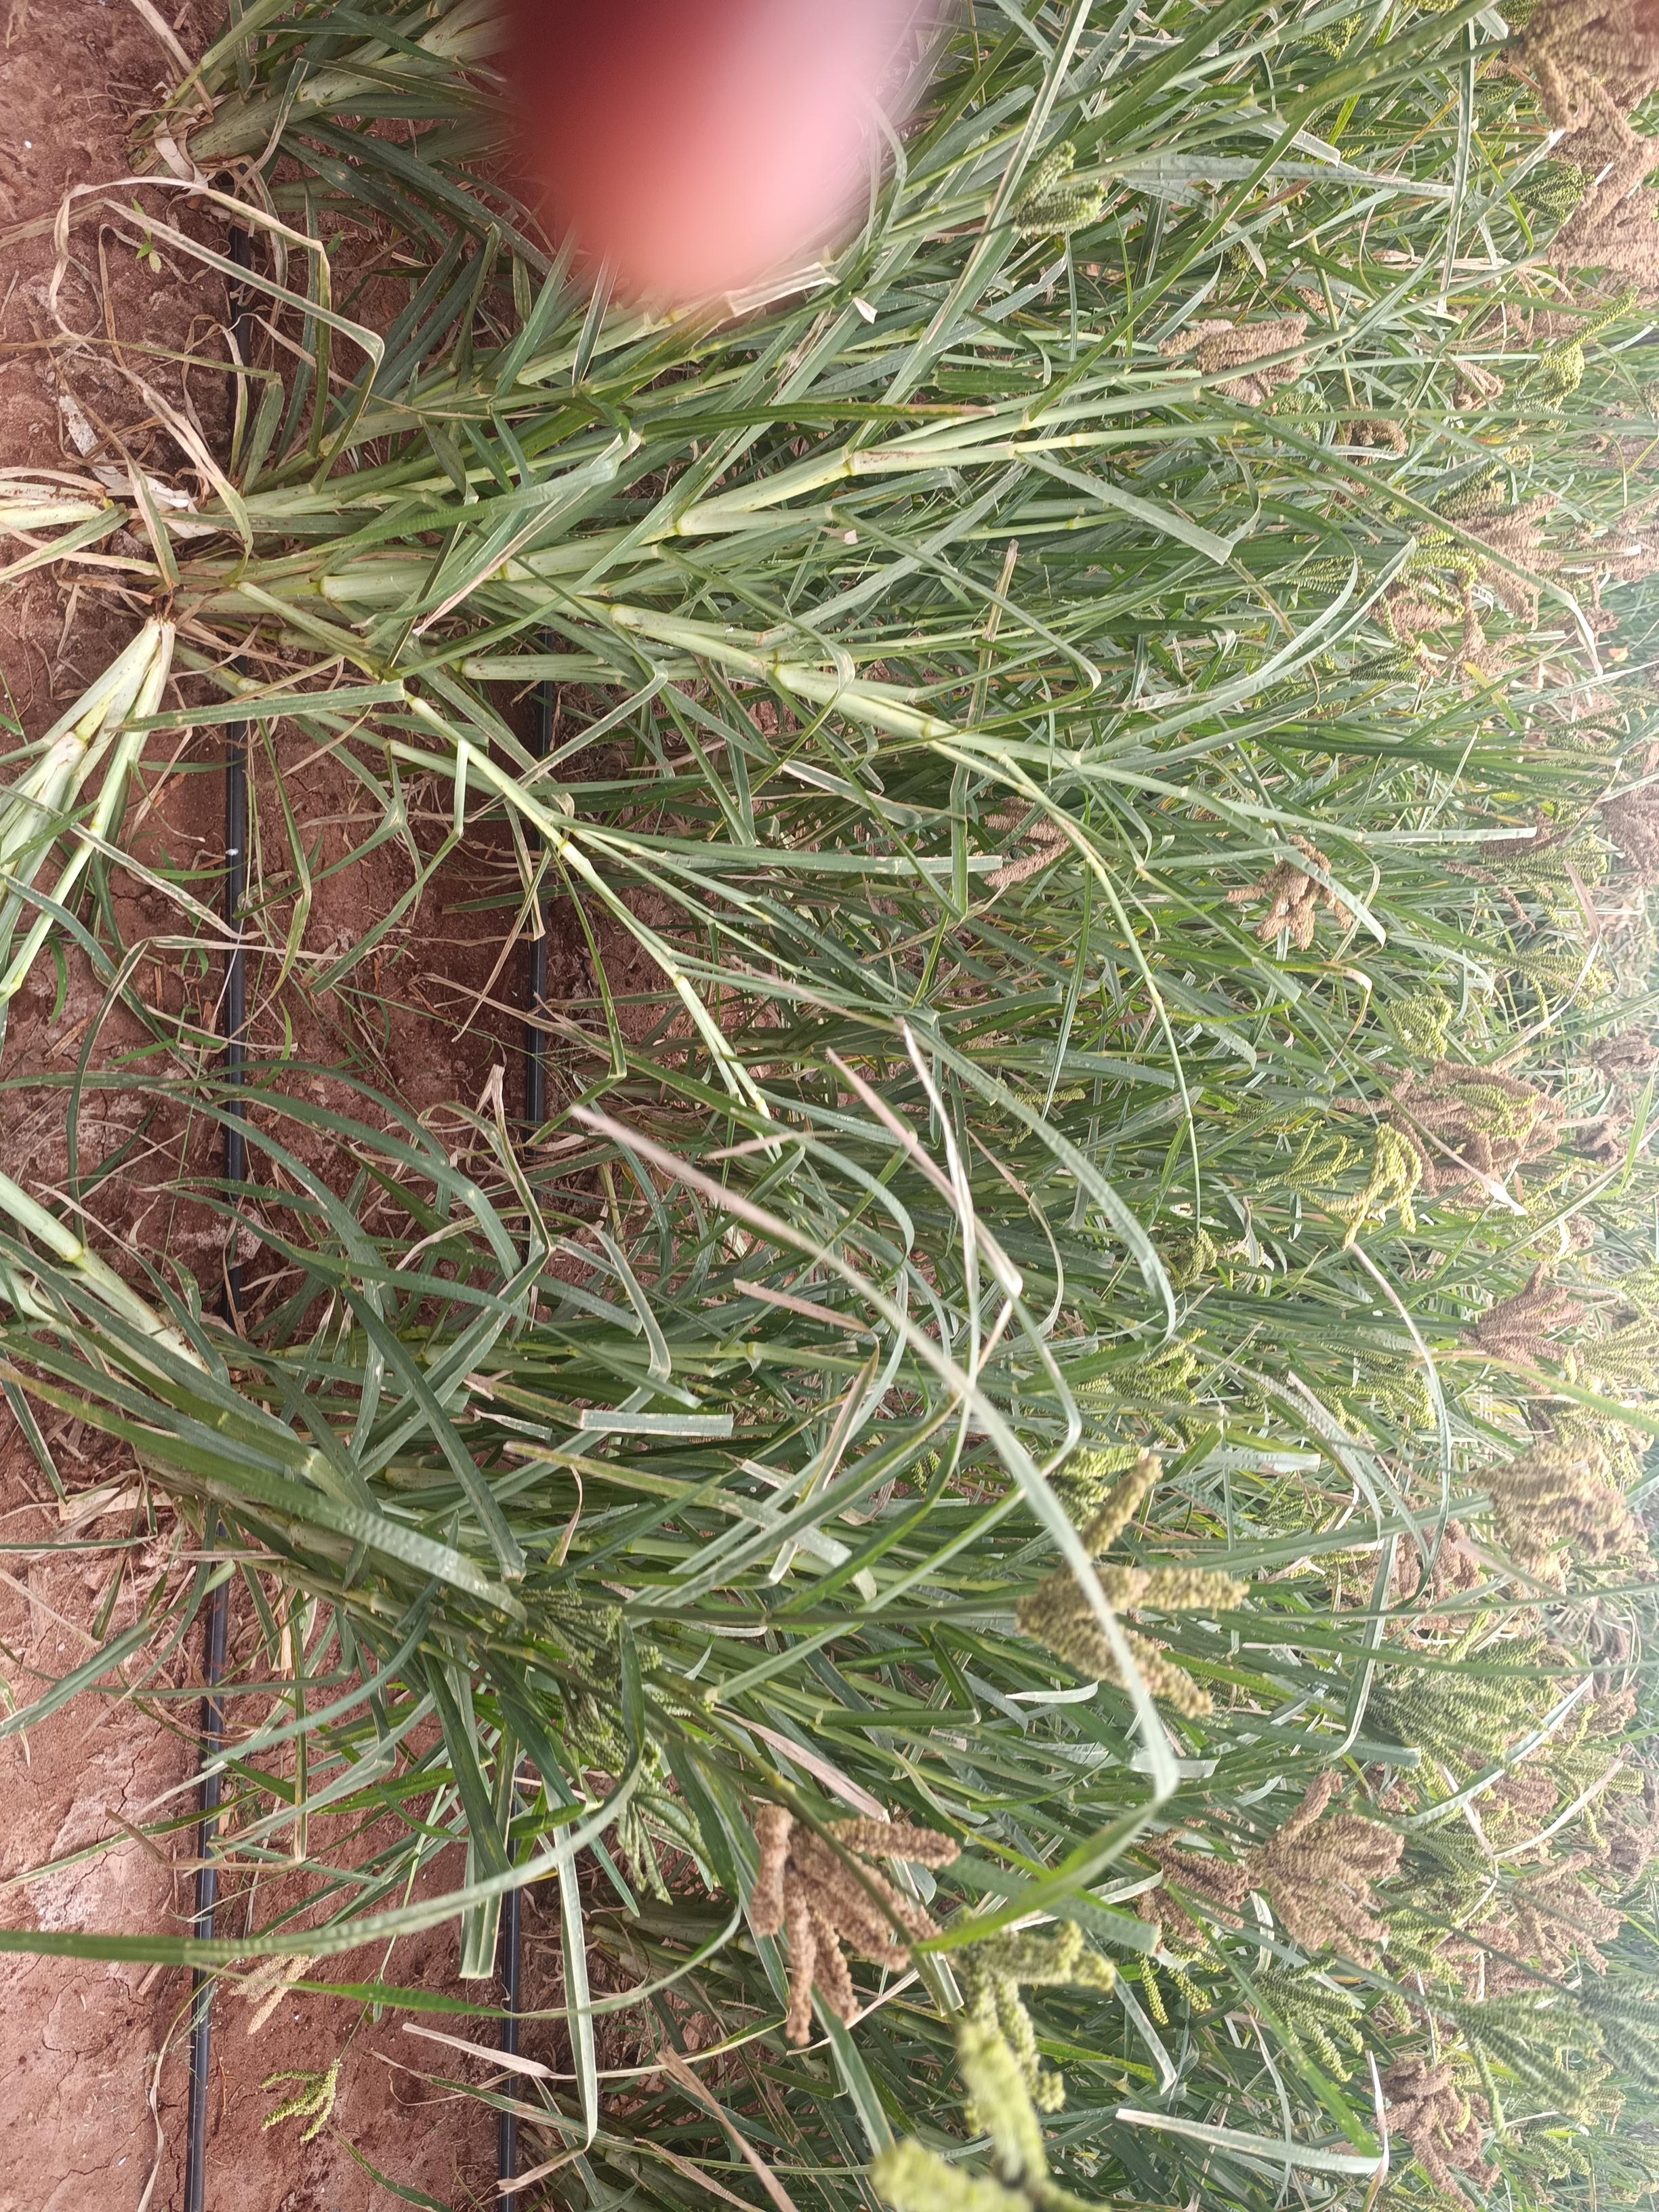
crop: finger millet
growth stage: filling grain
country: Kenya
